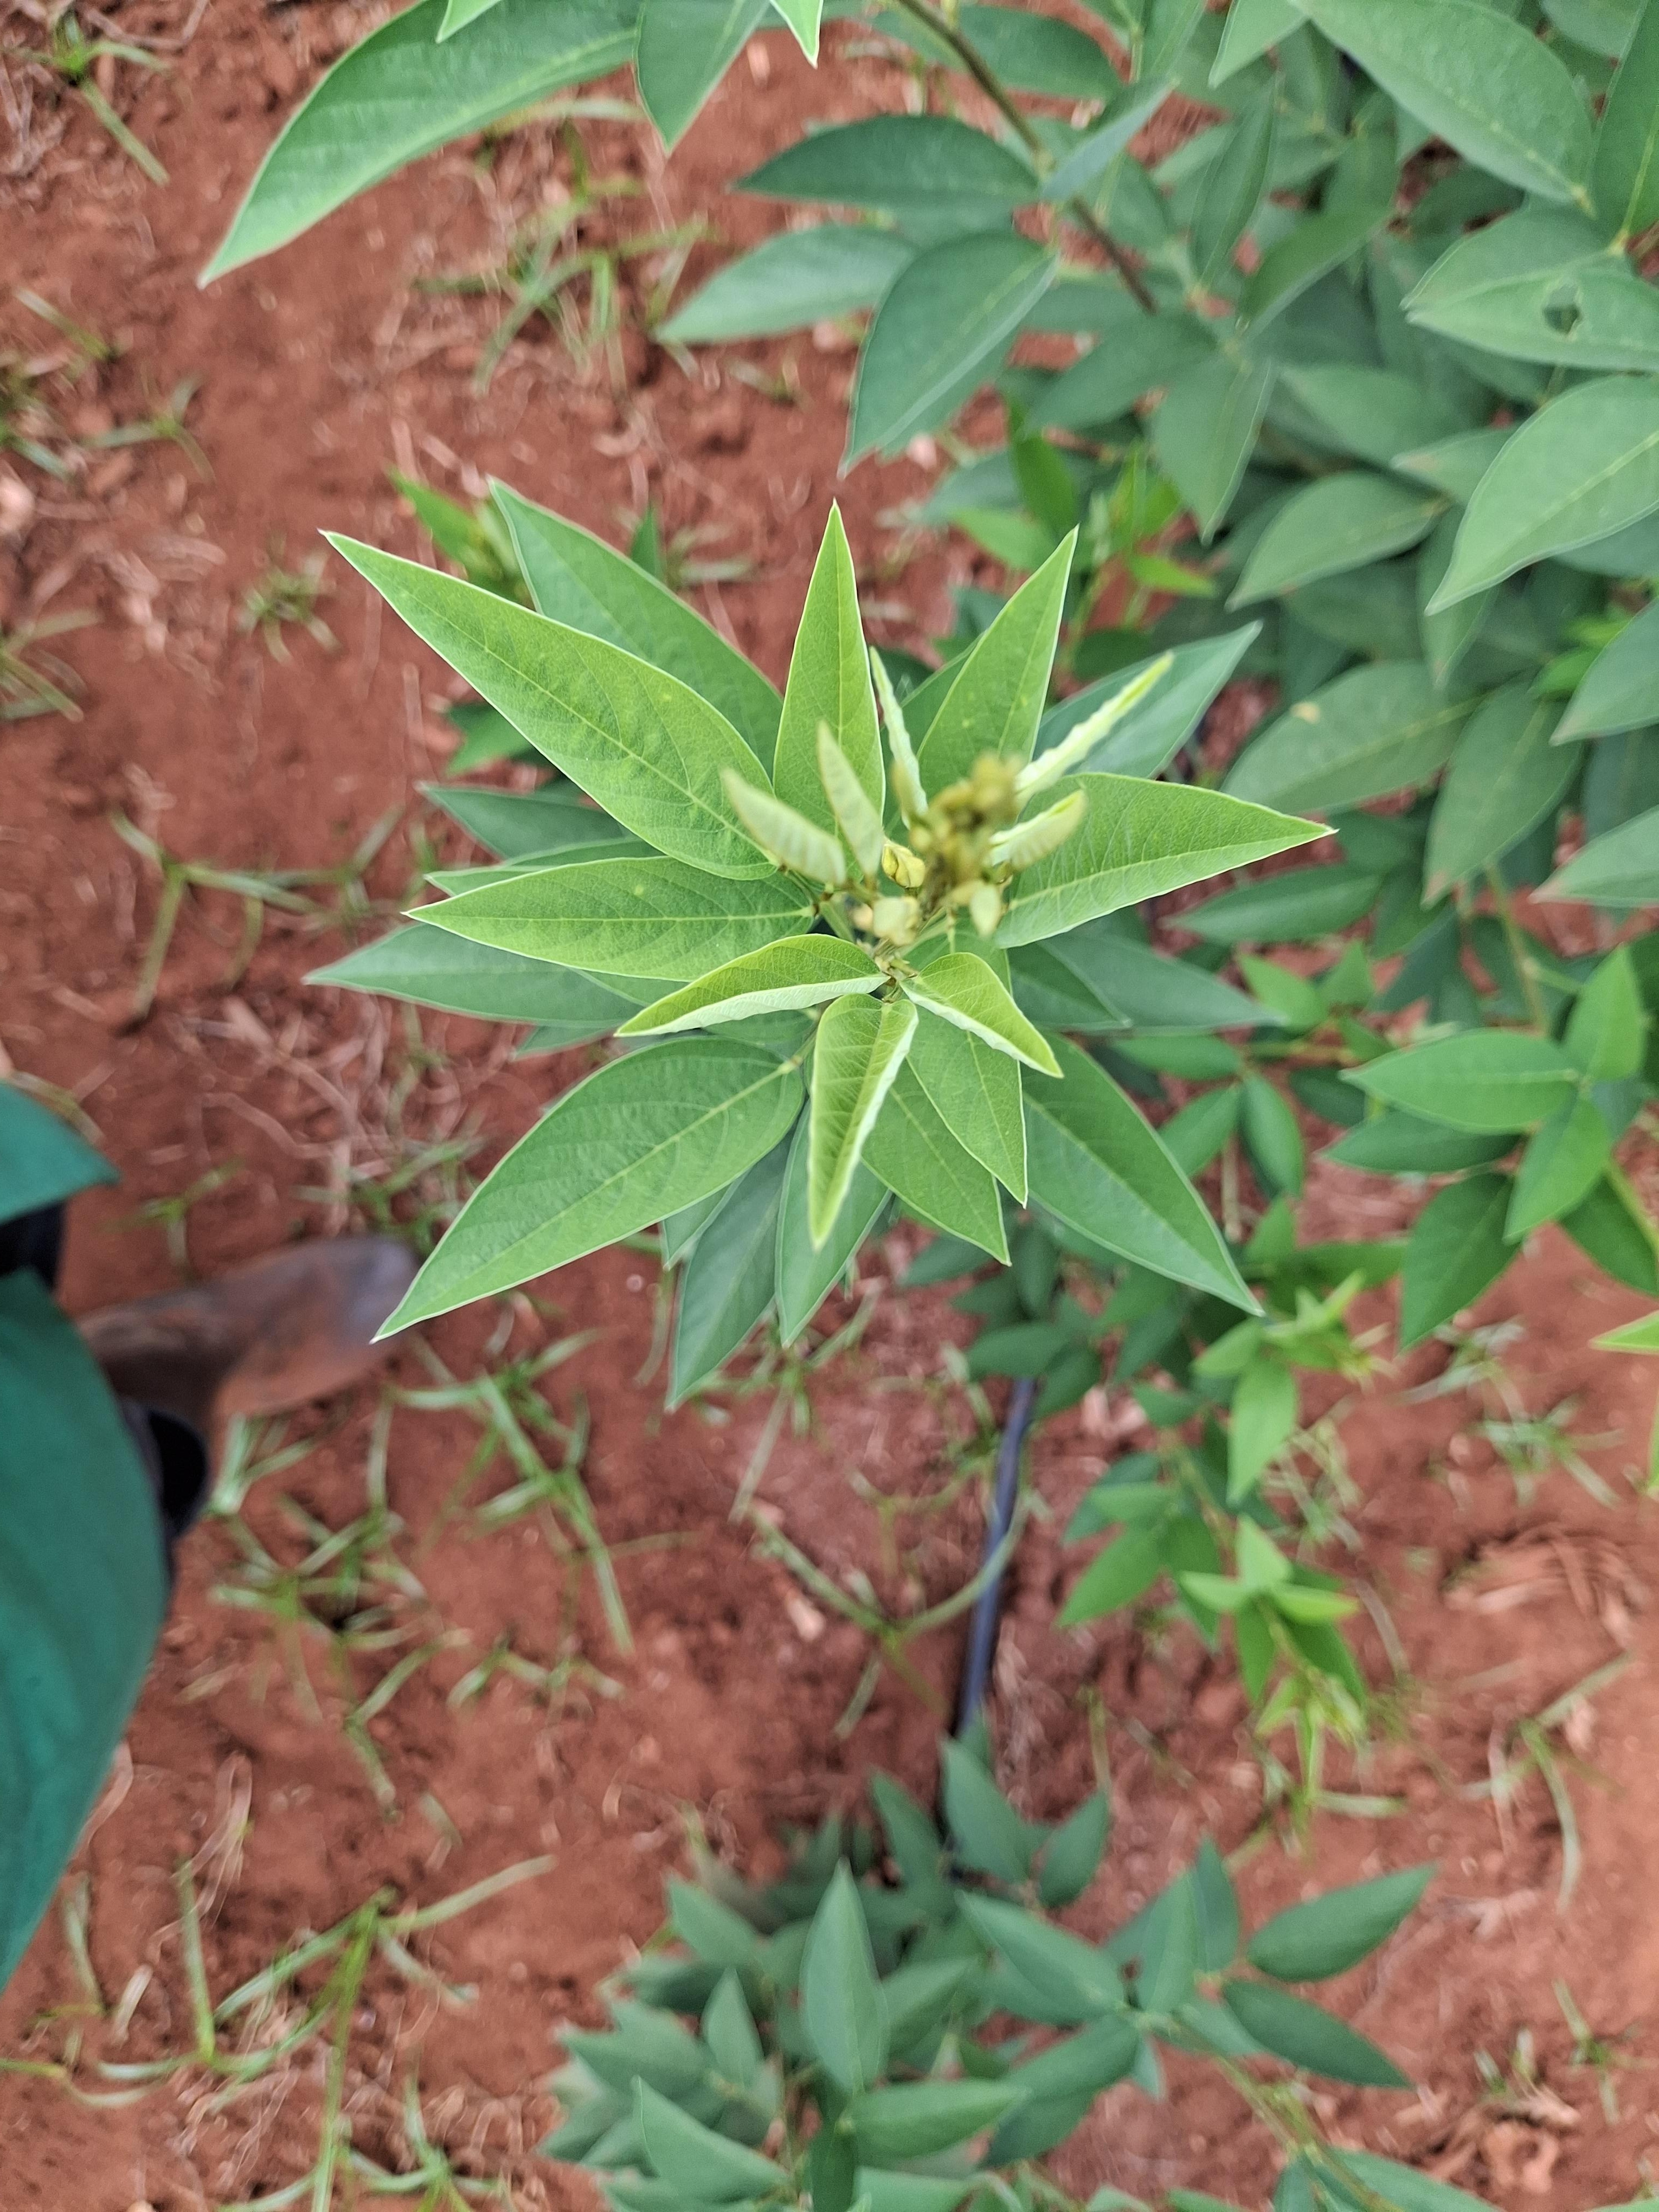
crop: pigeonpea
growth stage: vegetative
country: Kenya
